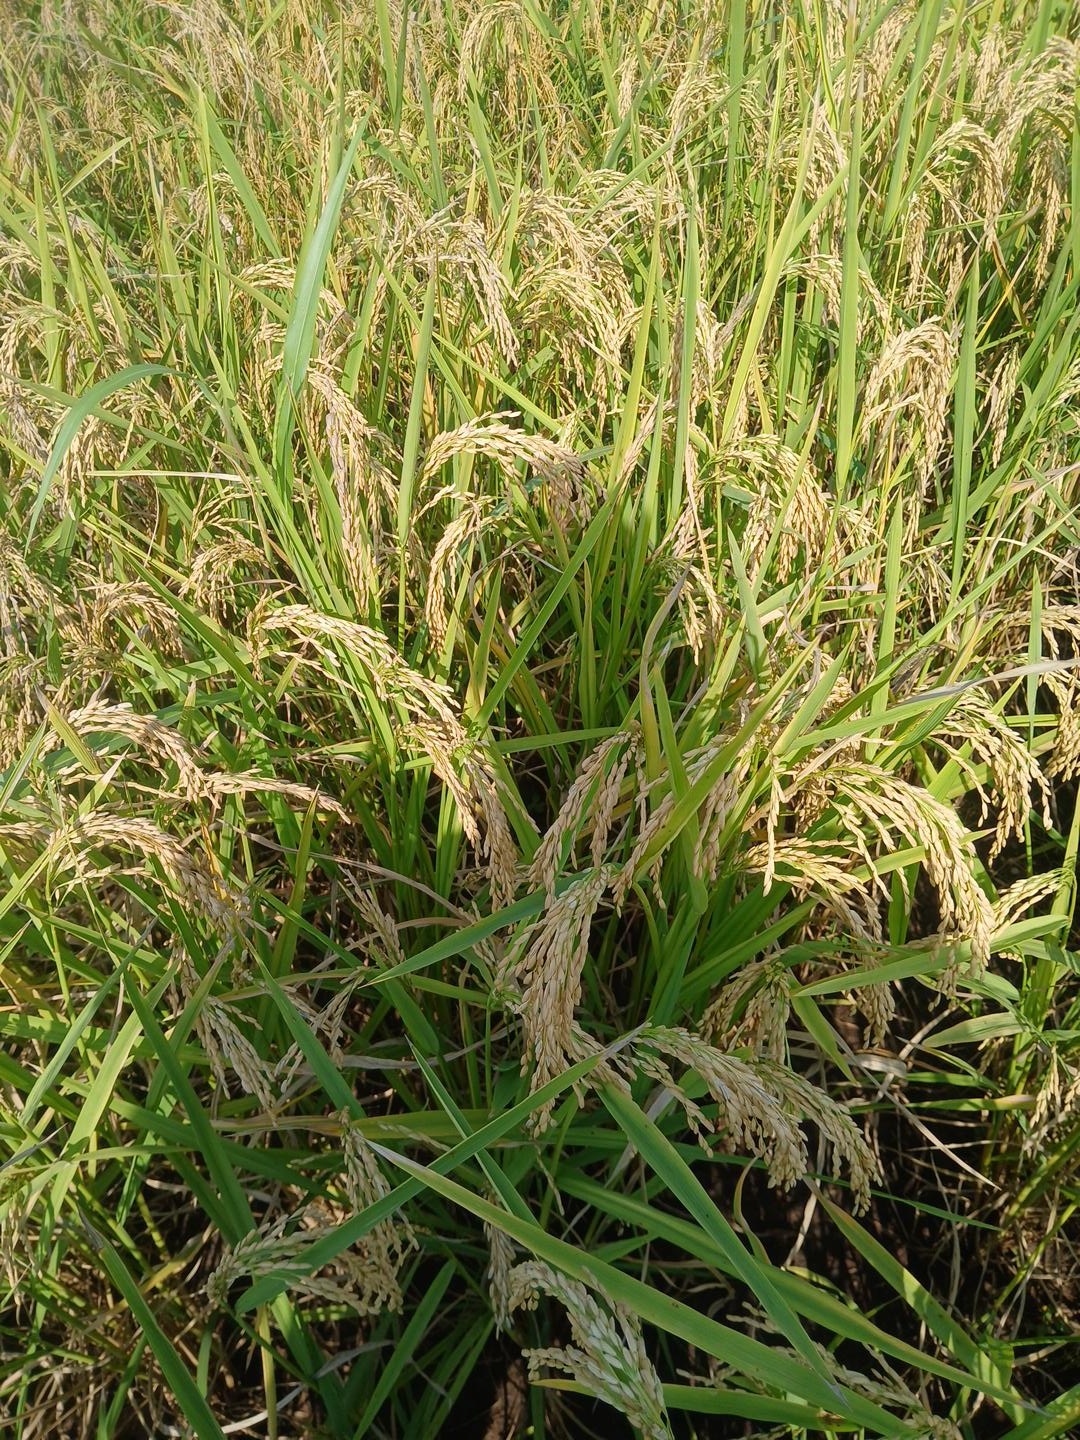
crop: rice
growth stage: ripening
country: Côte d'Ivoire
